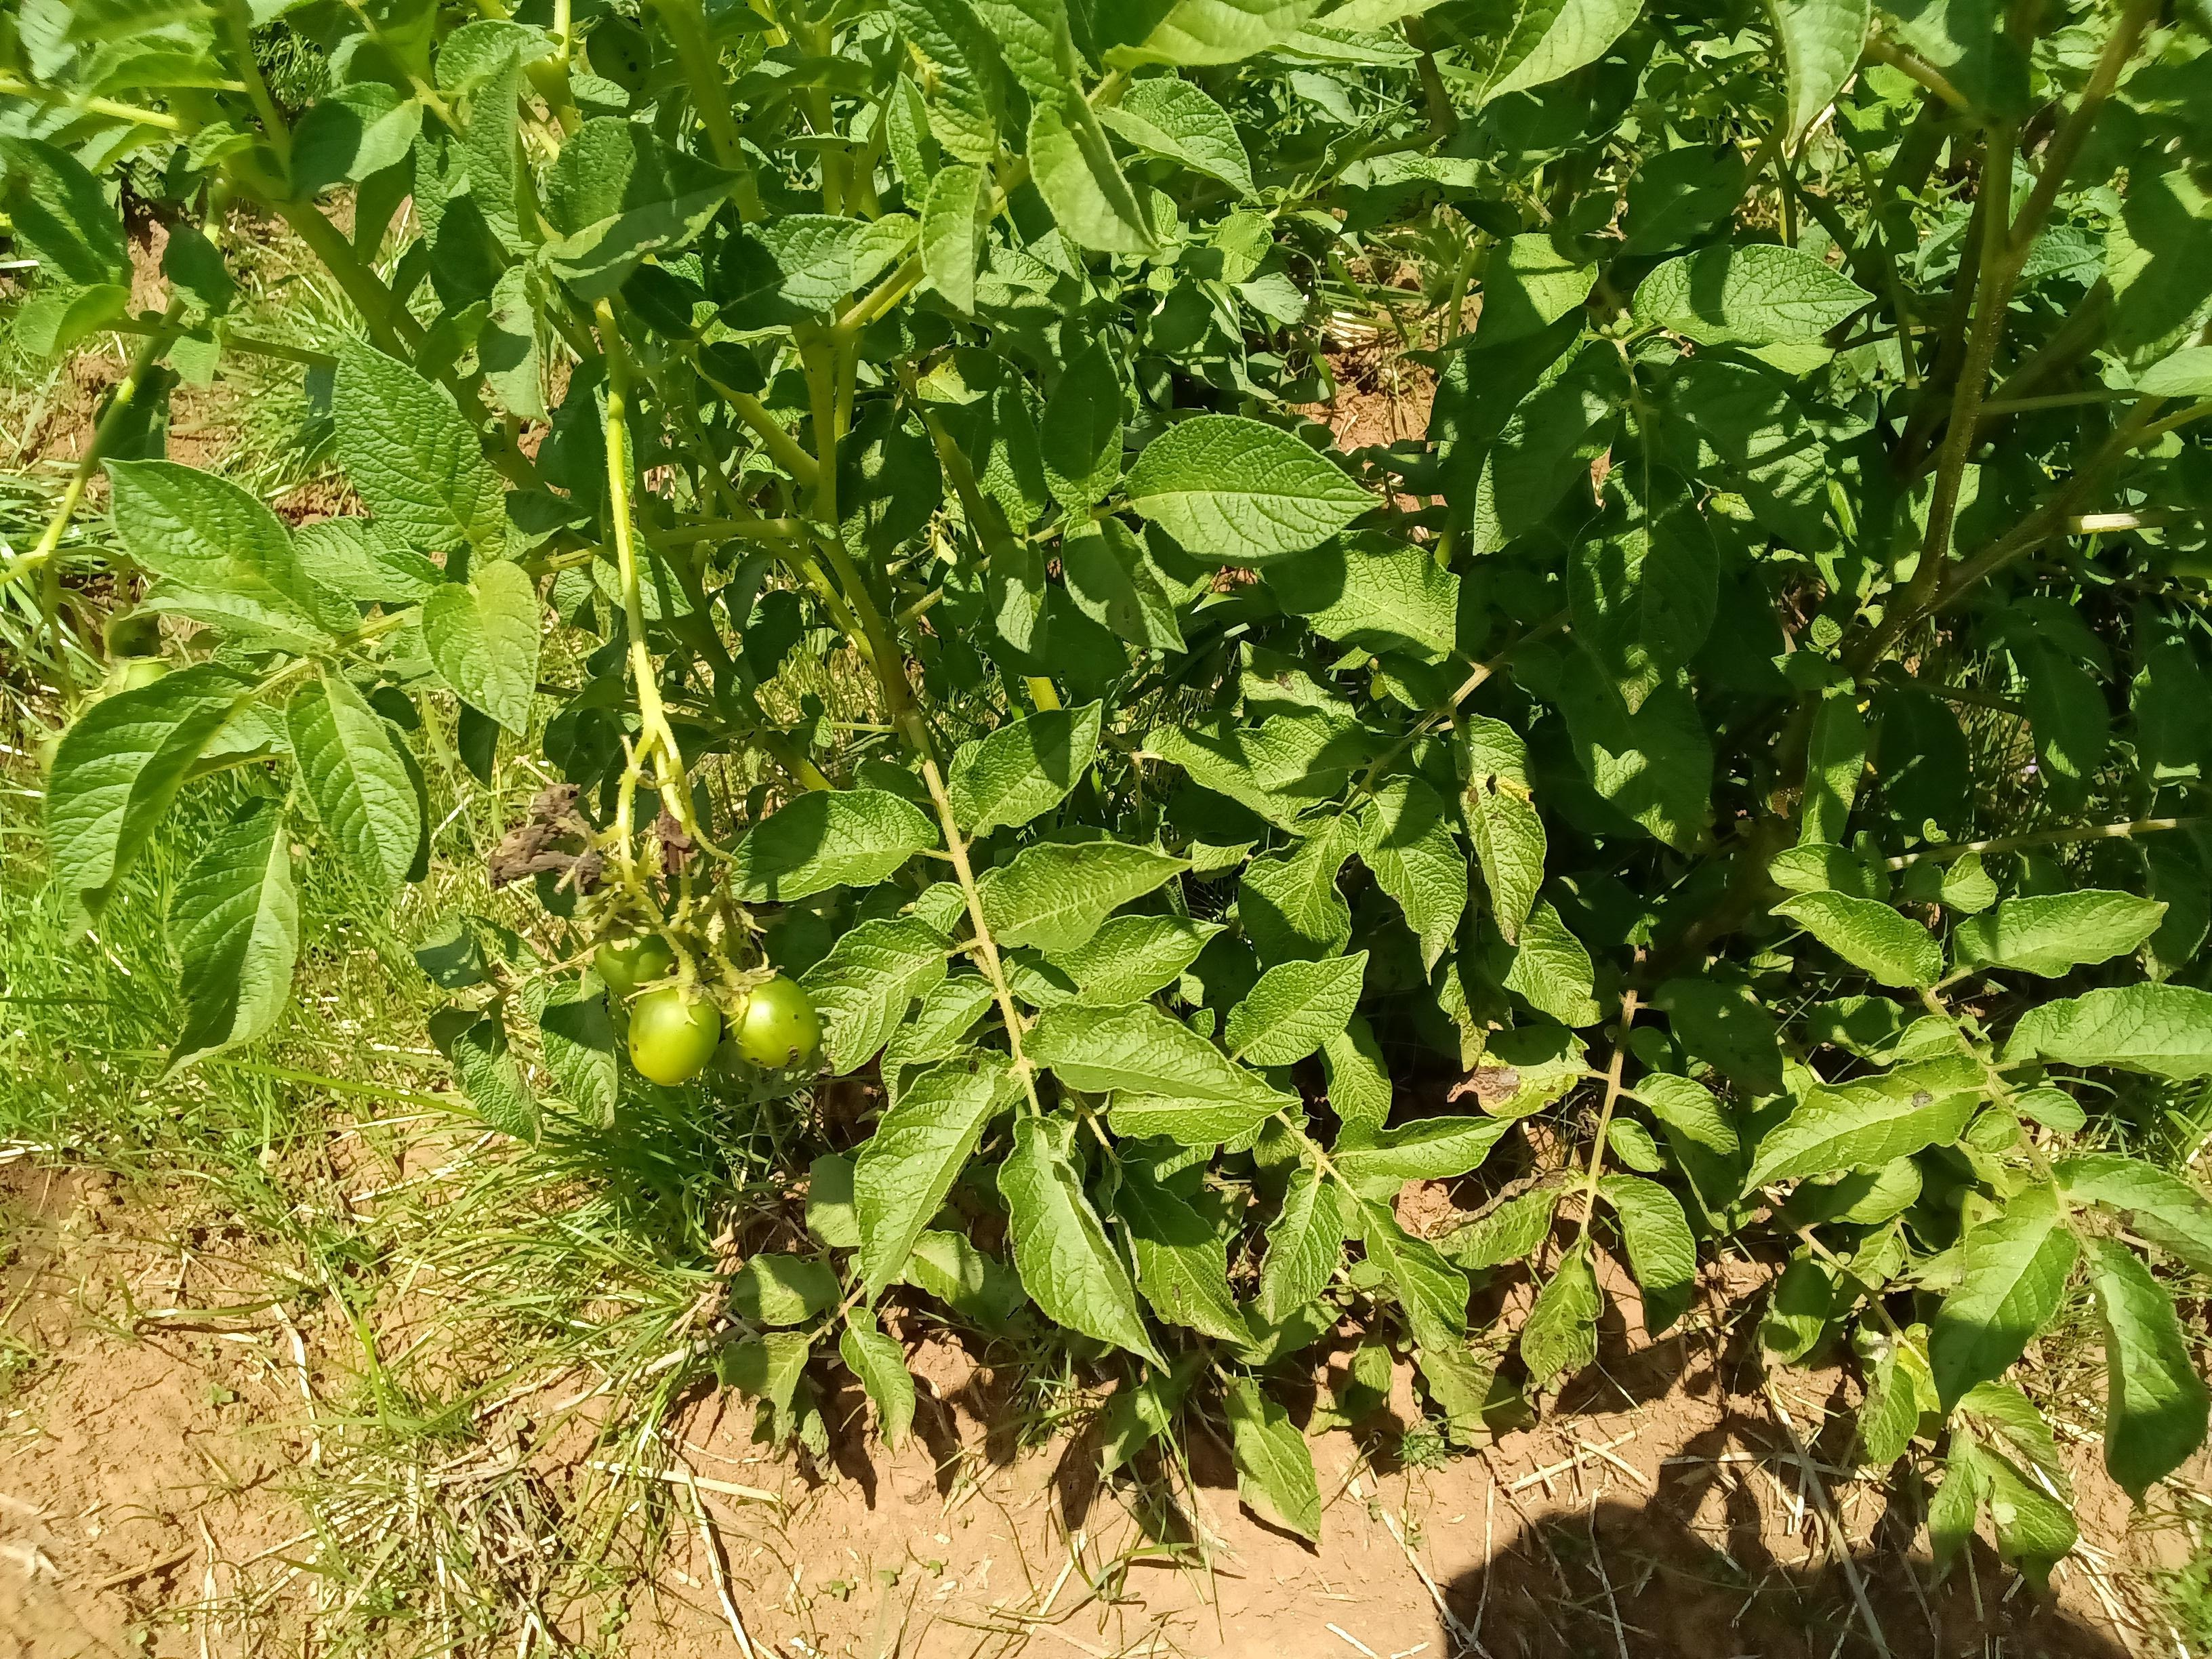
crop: potato
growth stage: flowering
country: Kenya
